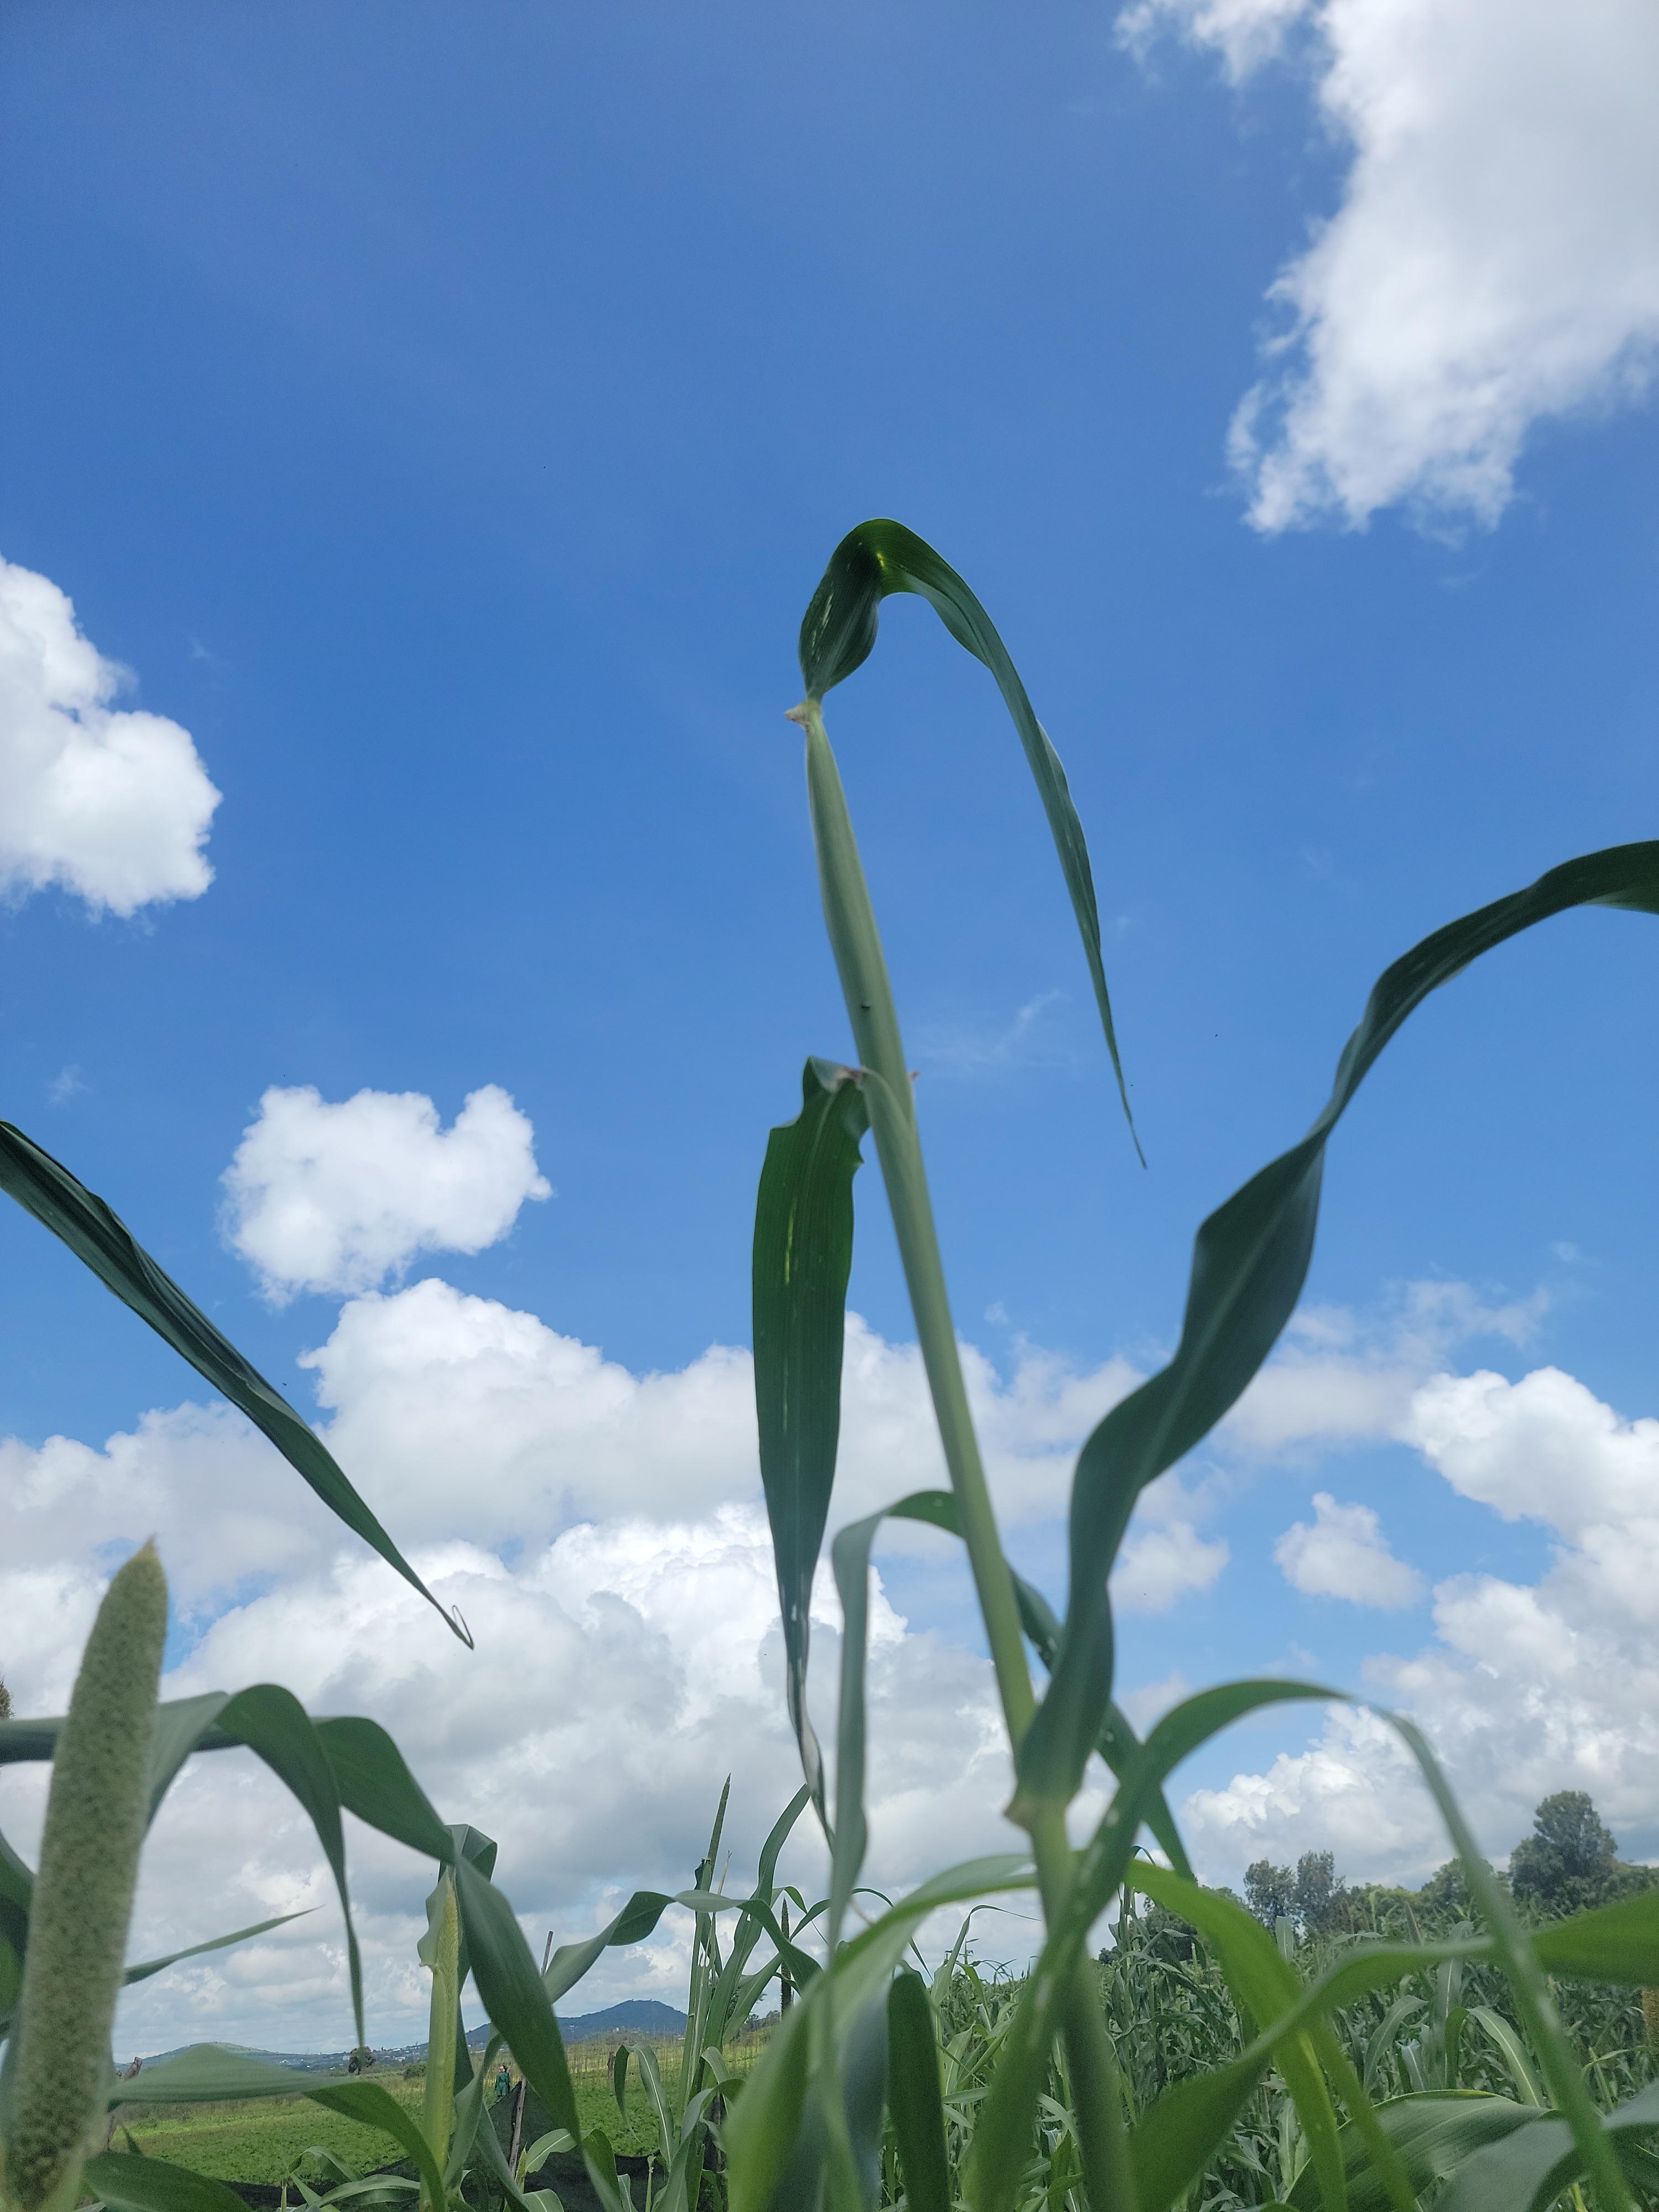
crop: pearl millet
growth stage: heading tuber
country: Tanzania
